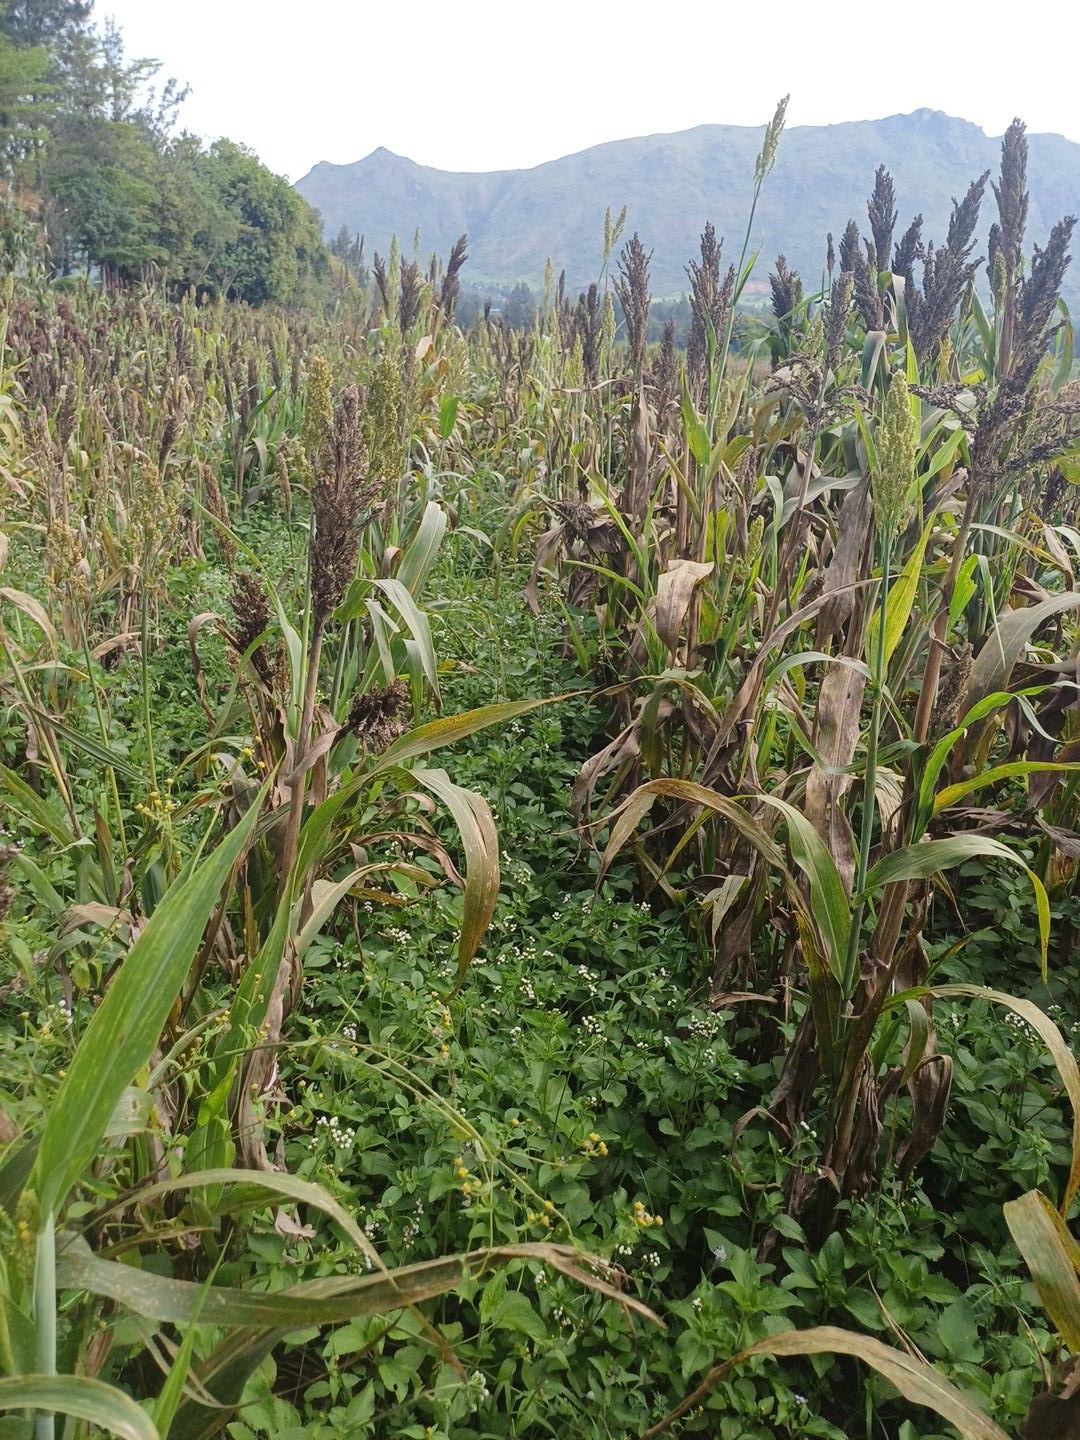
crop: sorghum
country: Kenya
